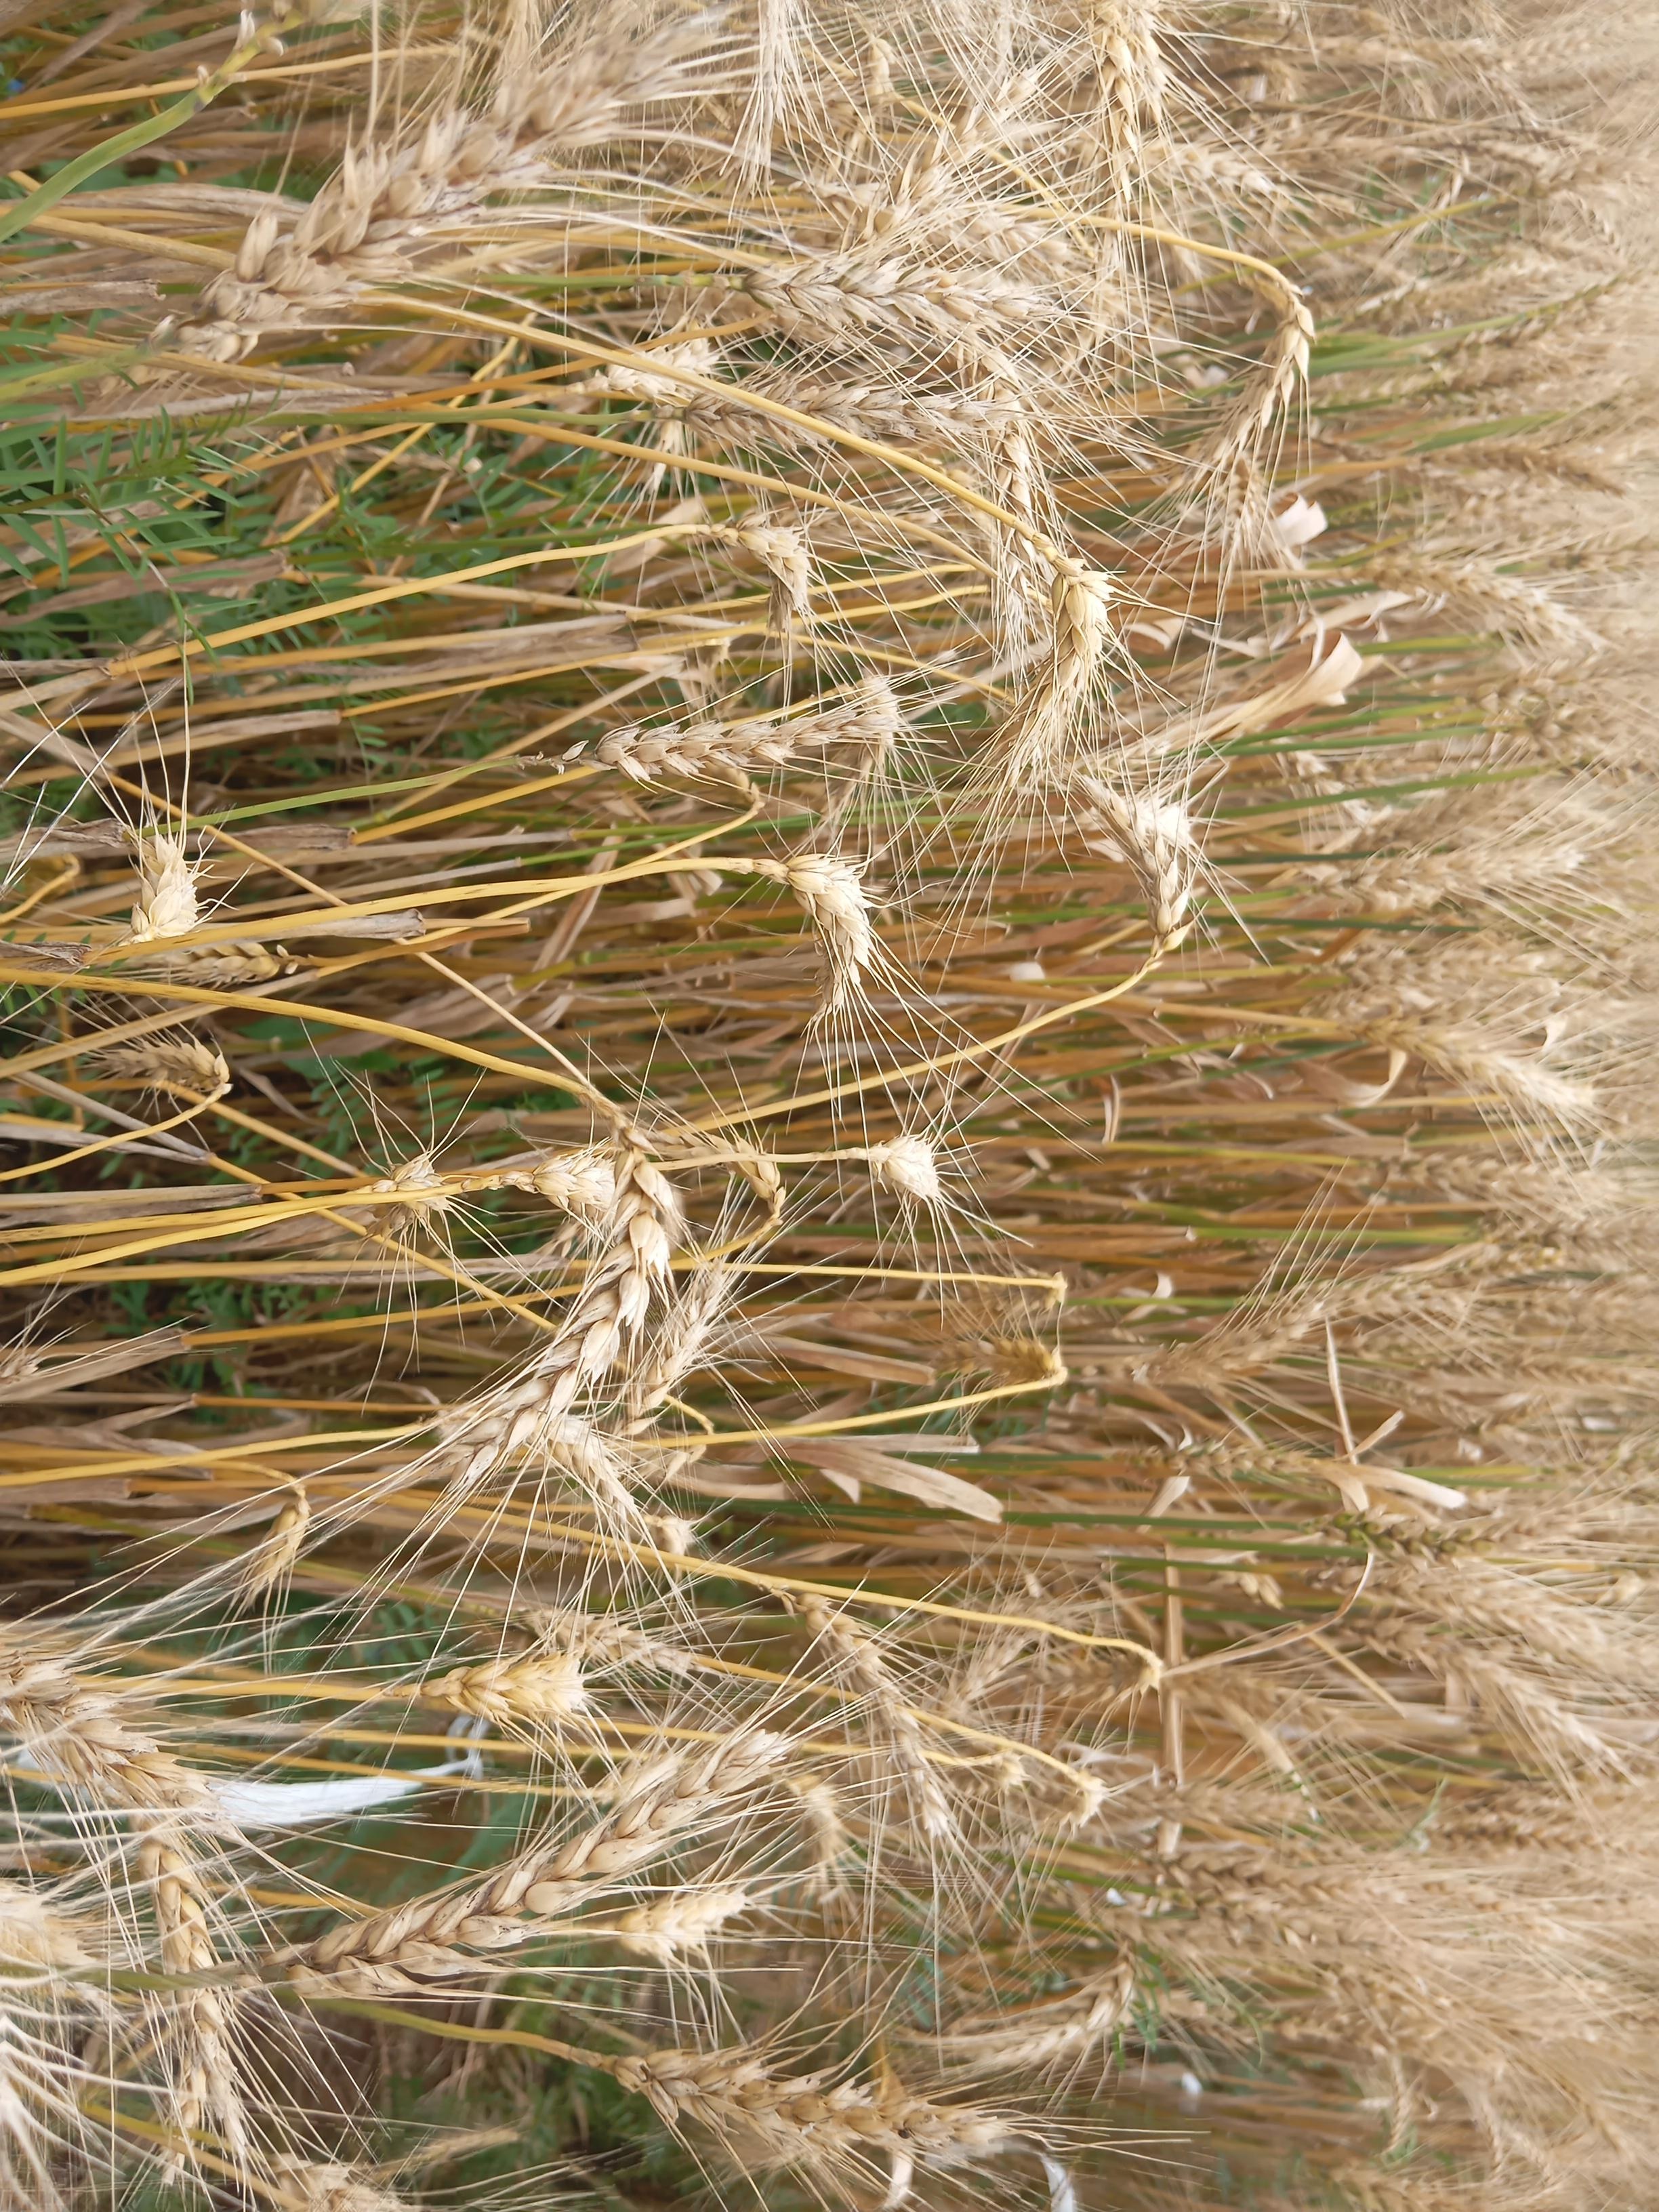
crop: wheat
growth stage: maturity
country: Kenya
